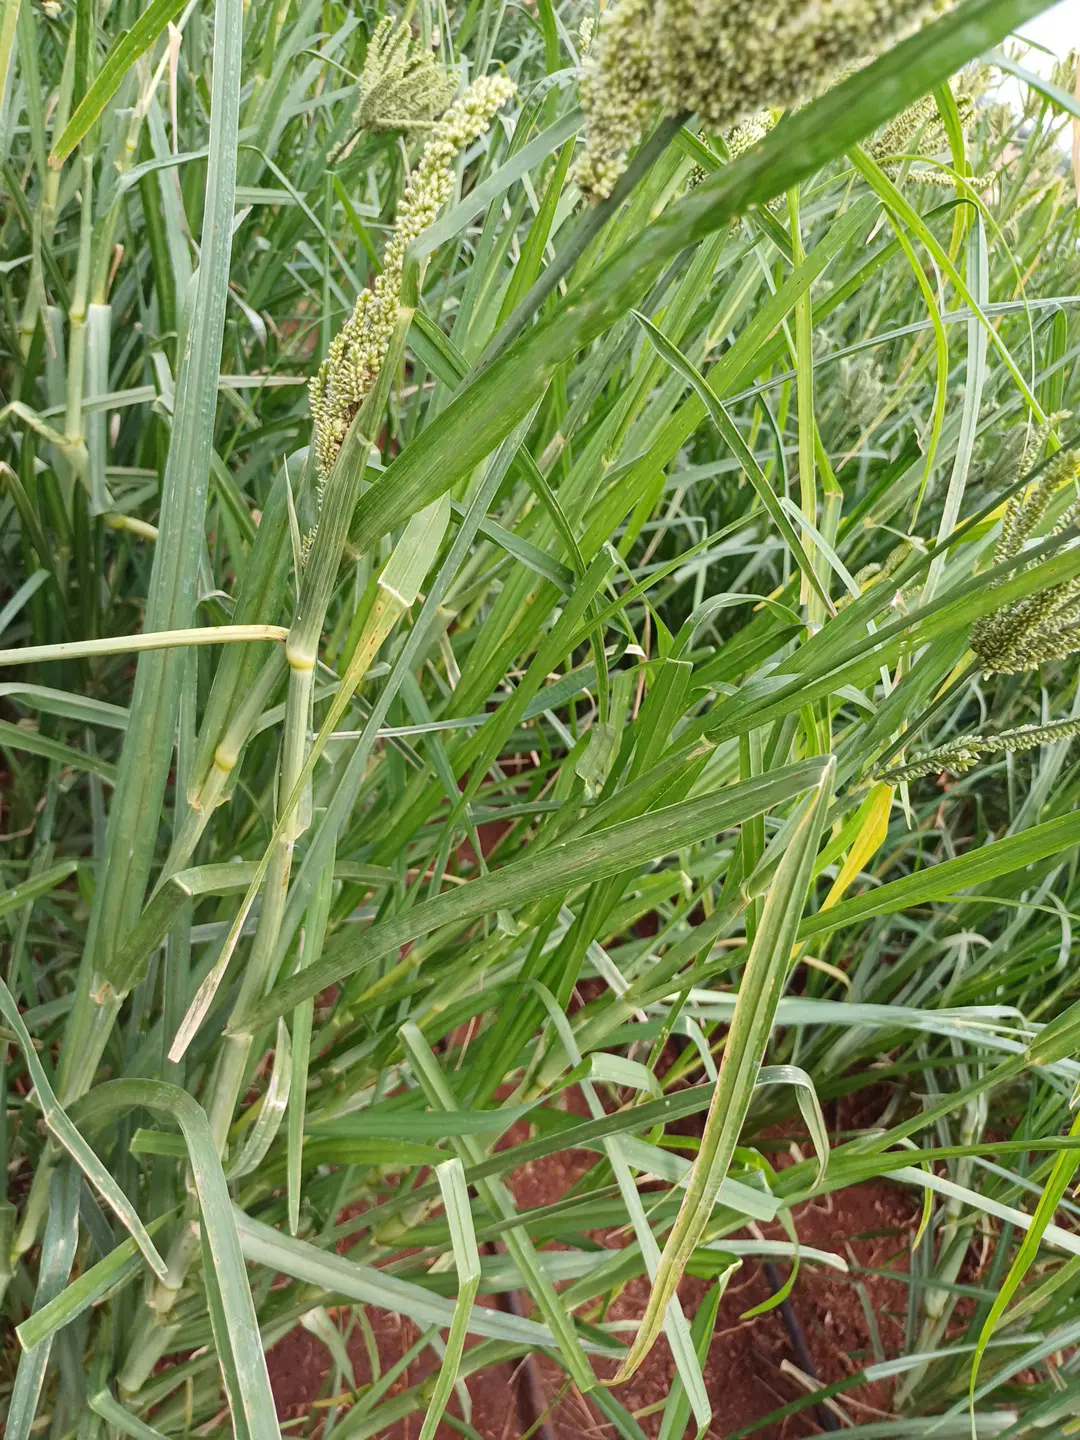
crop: finger millet
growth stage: filling grain
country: Kenya
